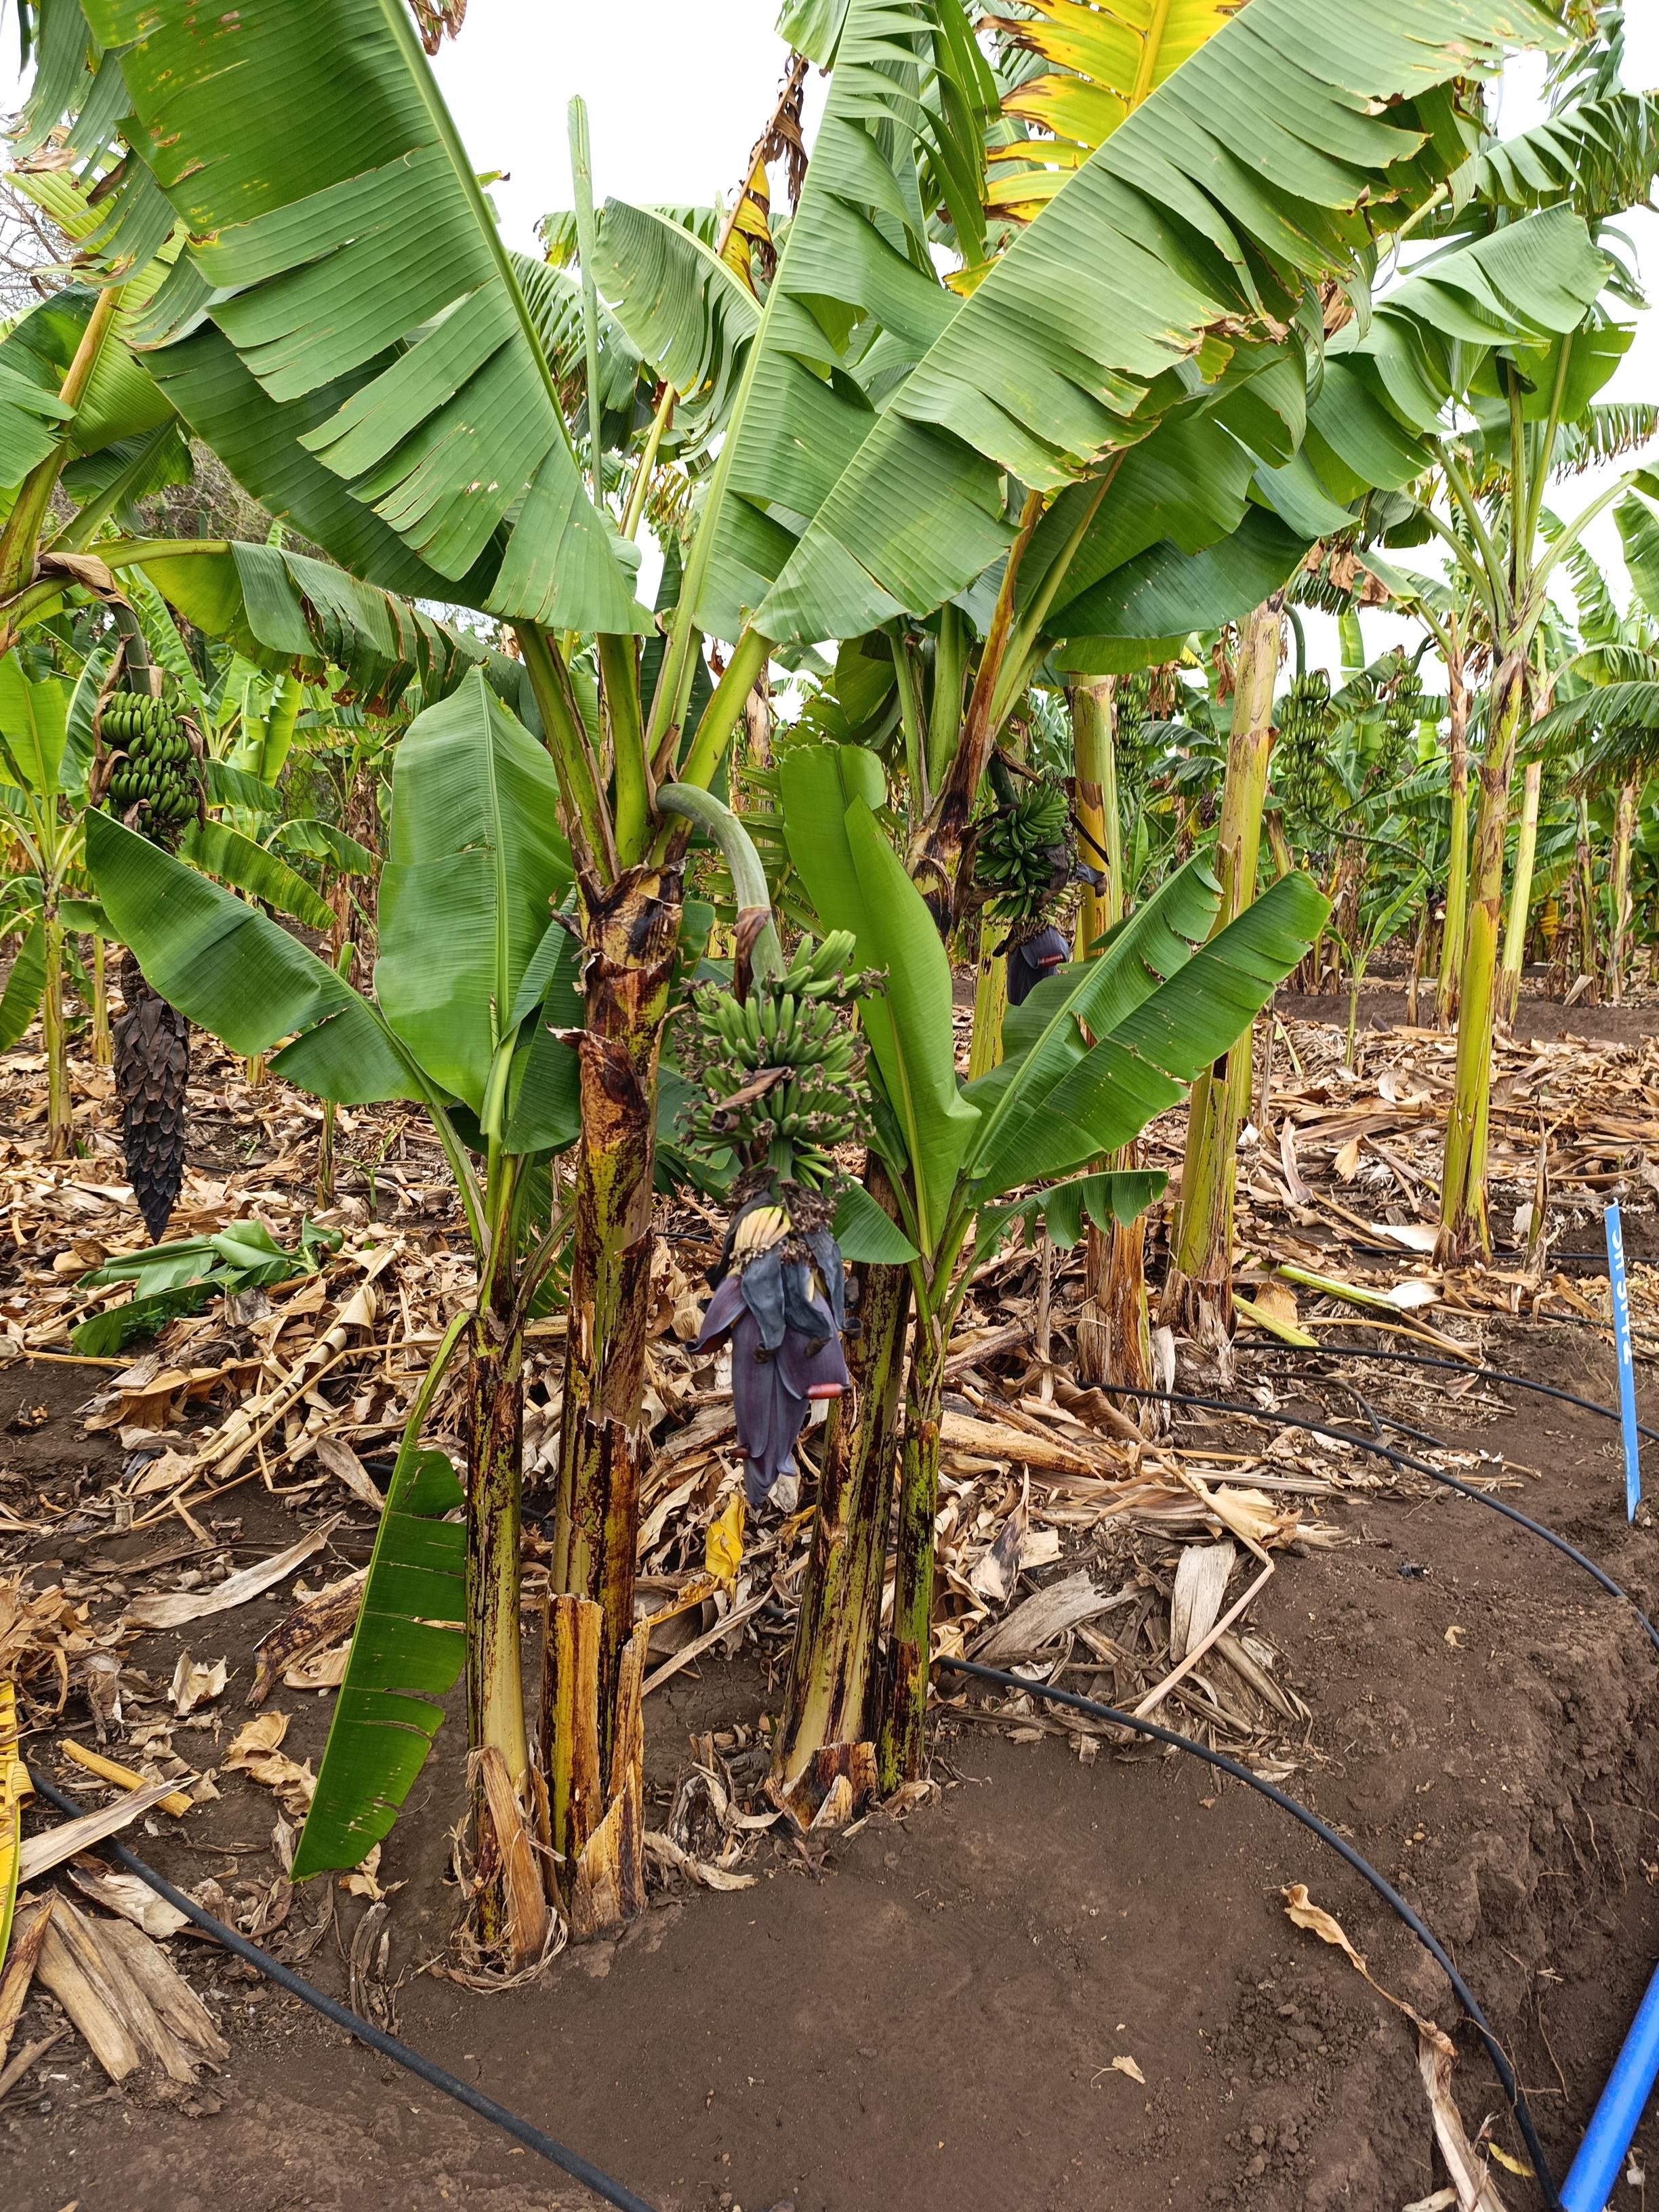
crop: banana
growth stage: vegetative
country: Tanzania
